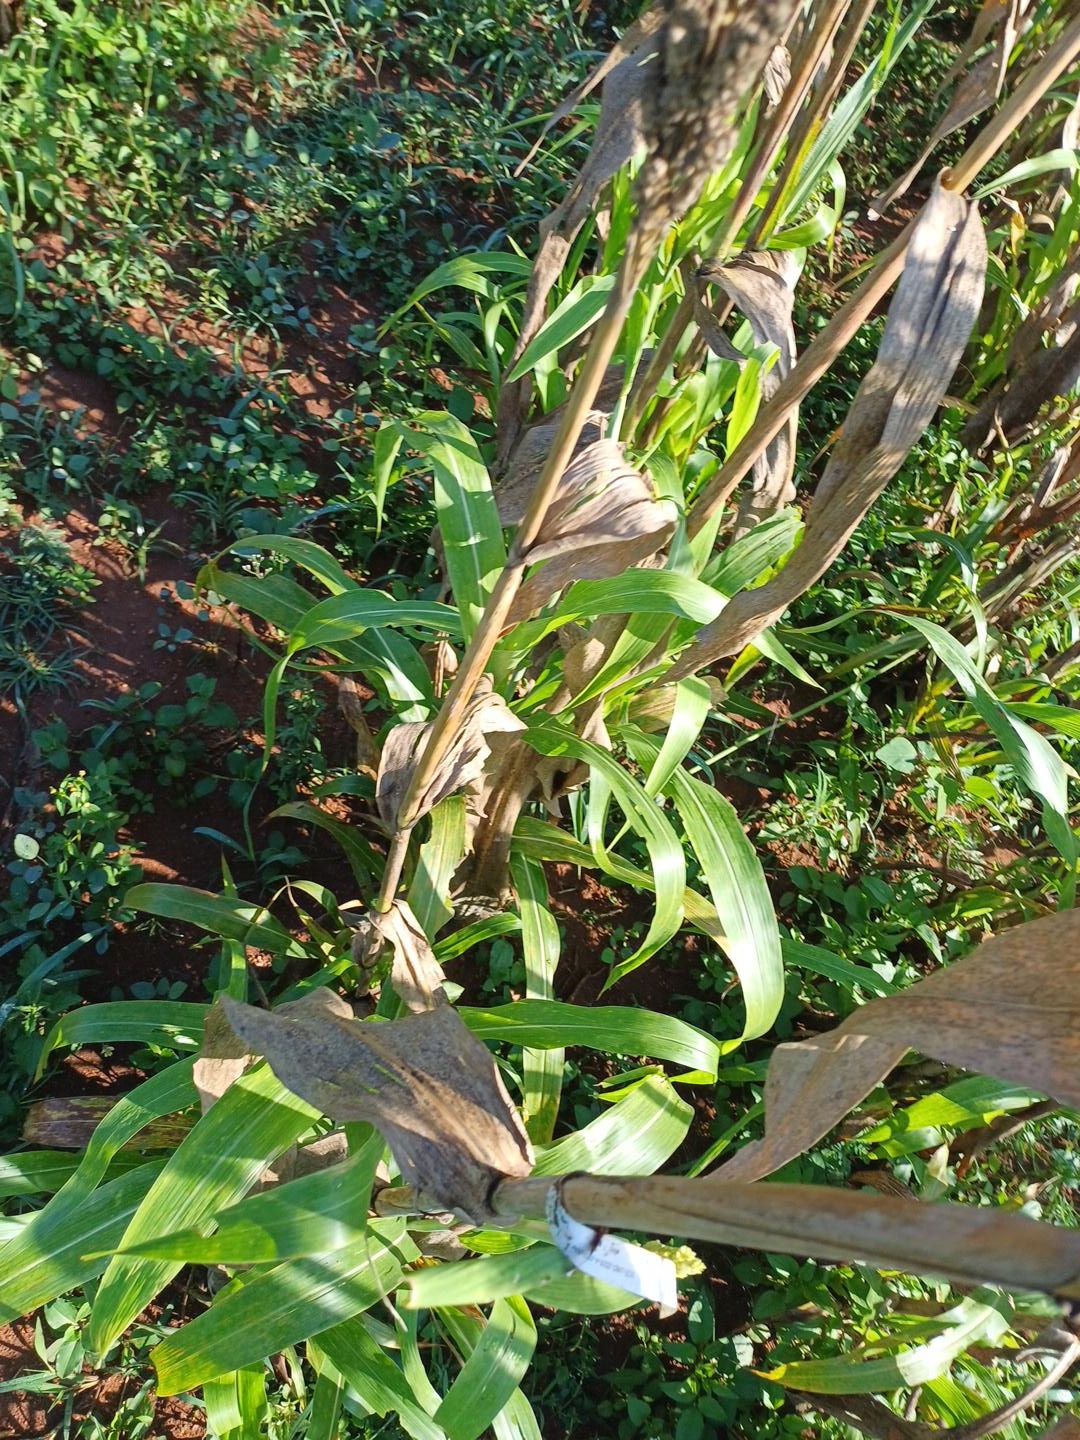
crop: sorghum
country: Kenya
